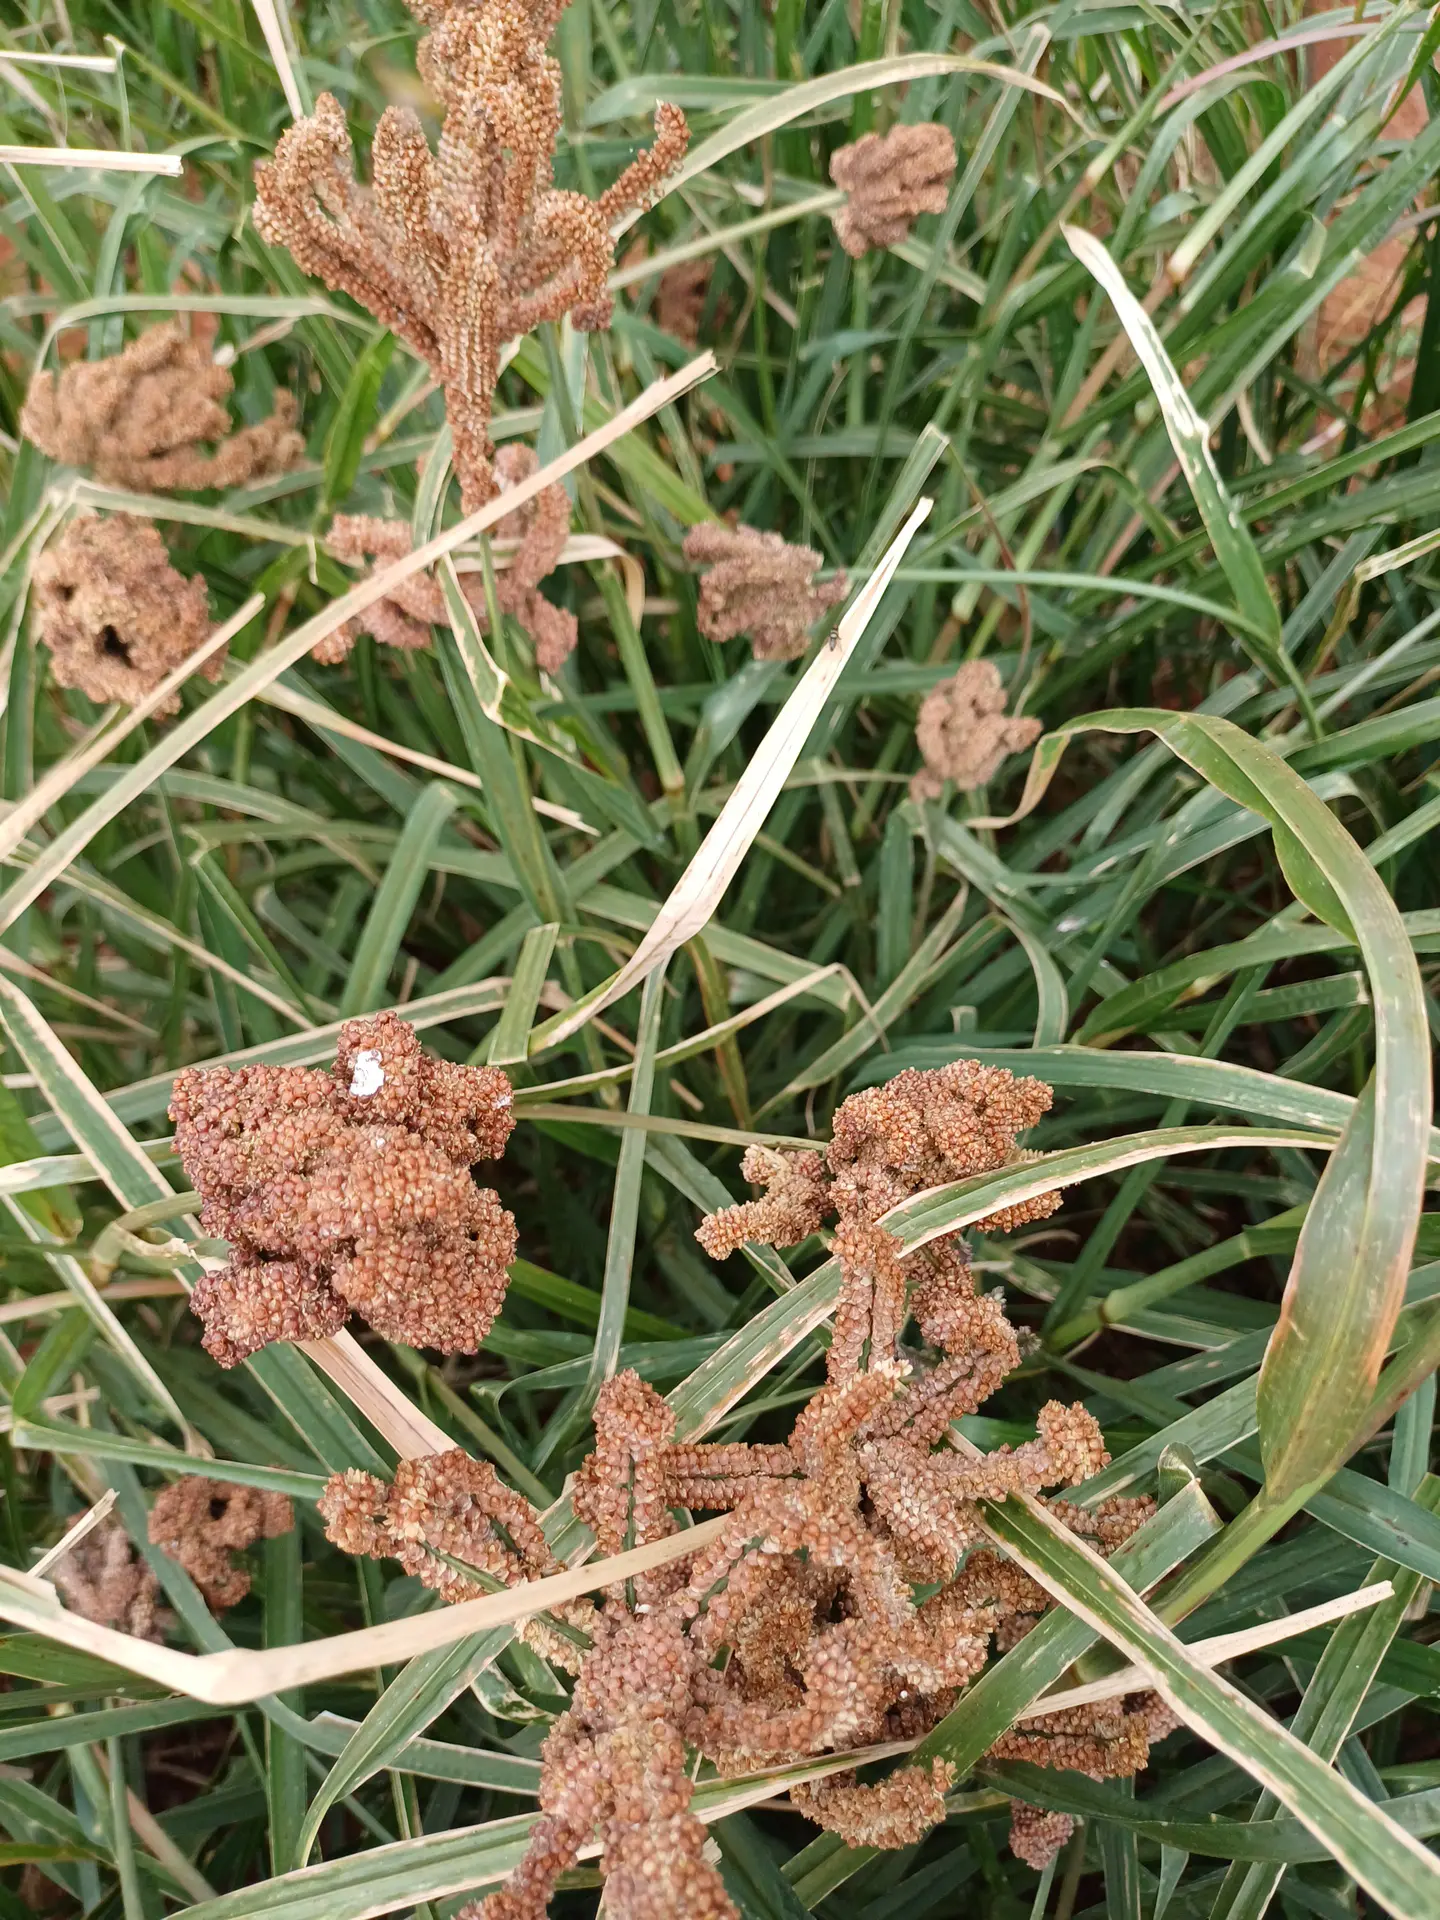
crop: finger millet
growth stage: filling grain
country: Kenya
